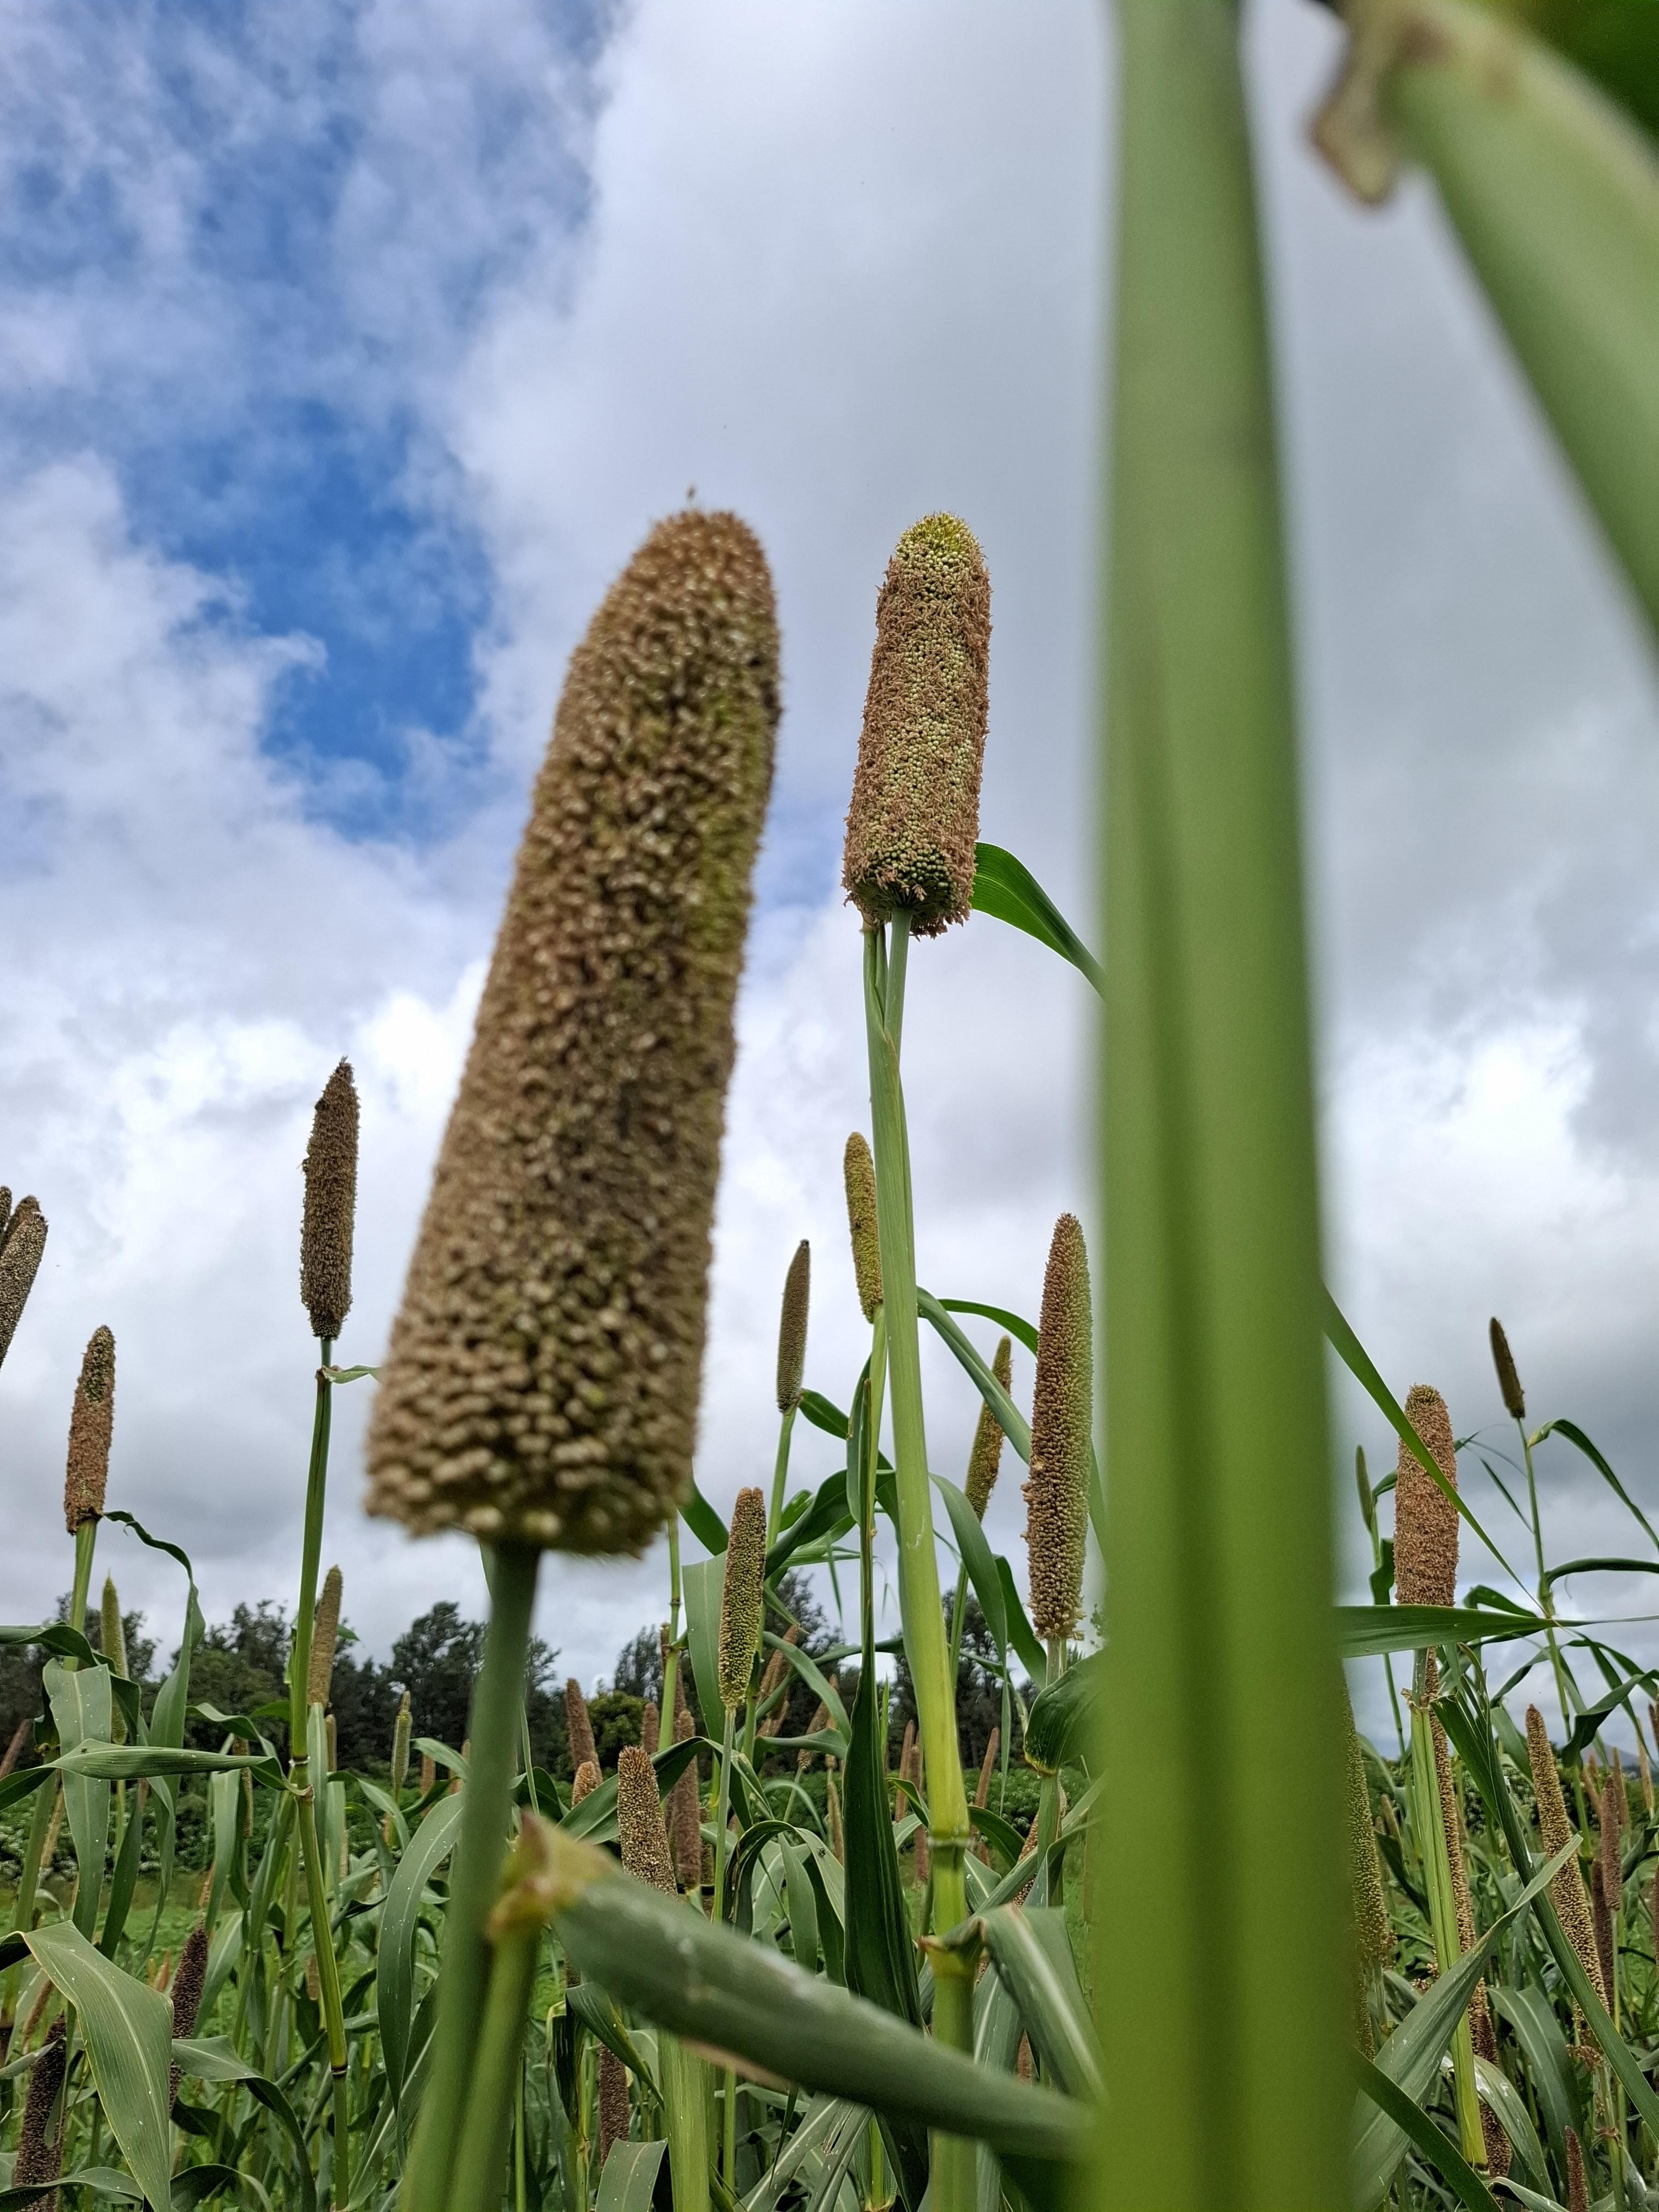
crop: pearl millet
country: Tanzania
